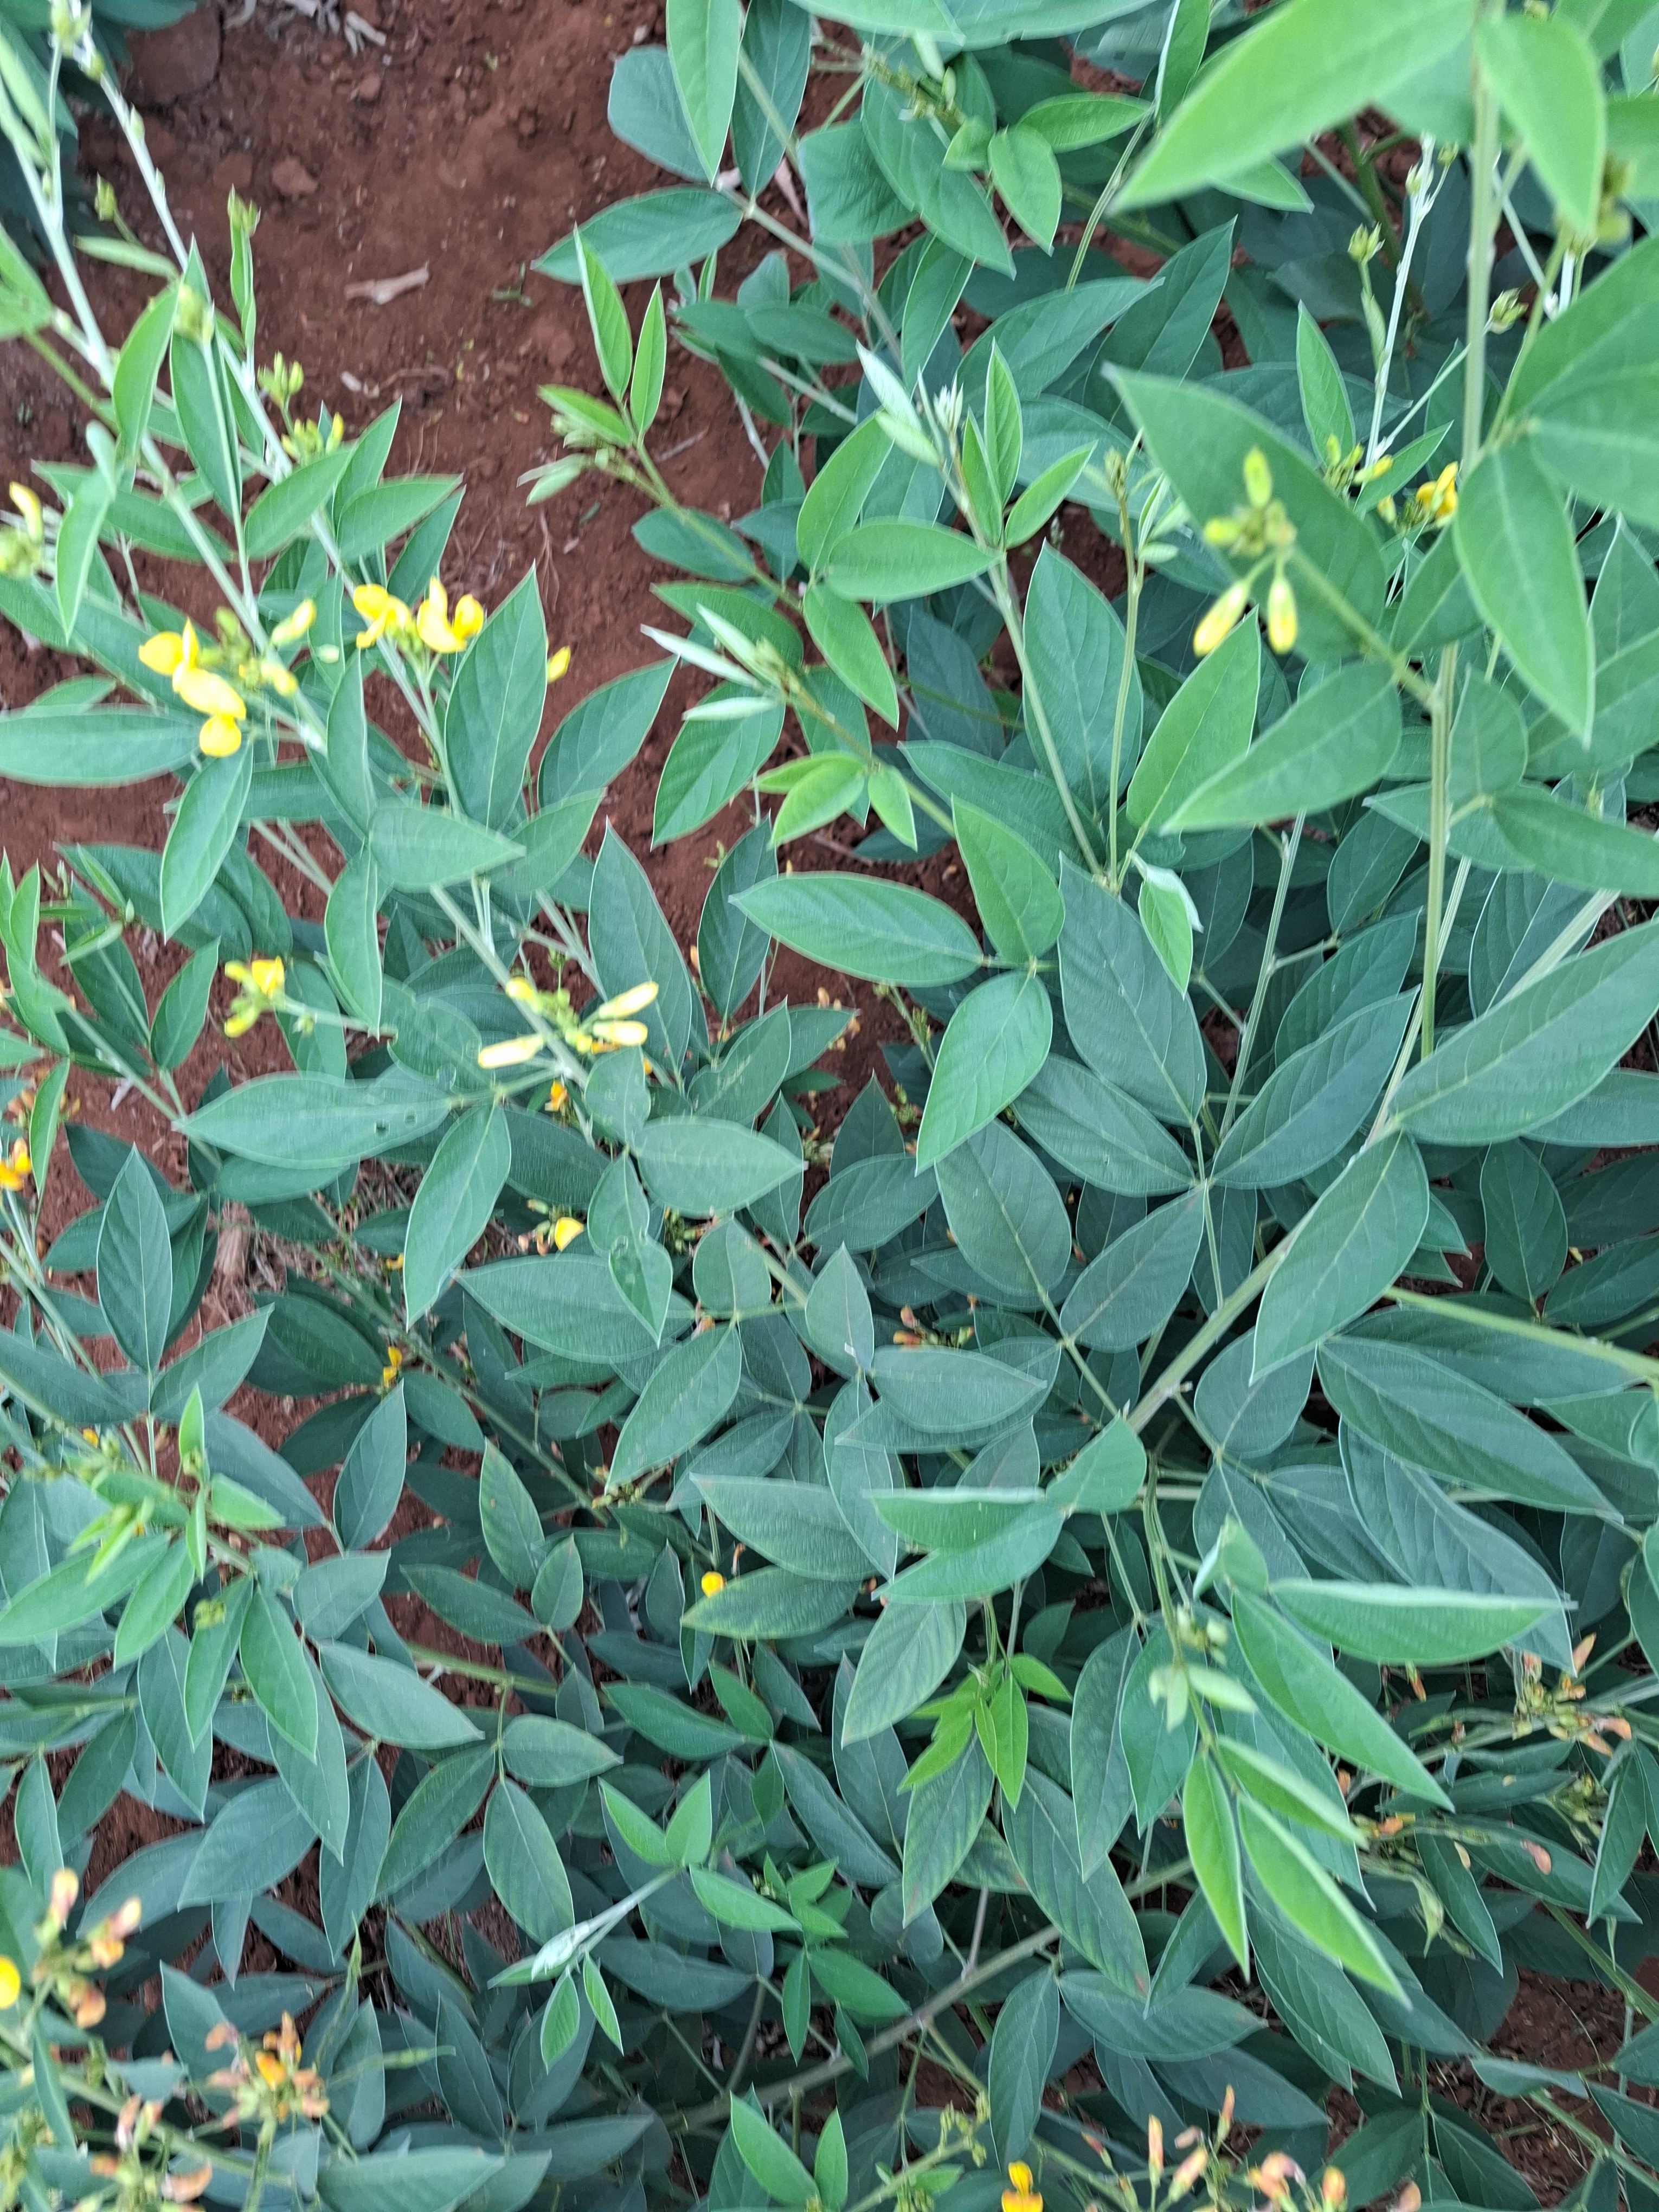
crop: pigeonpea
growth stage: flowering
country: Kenya
